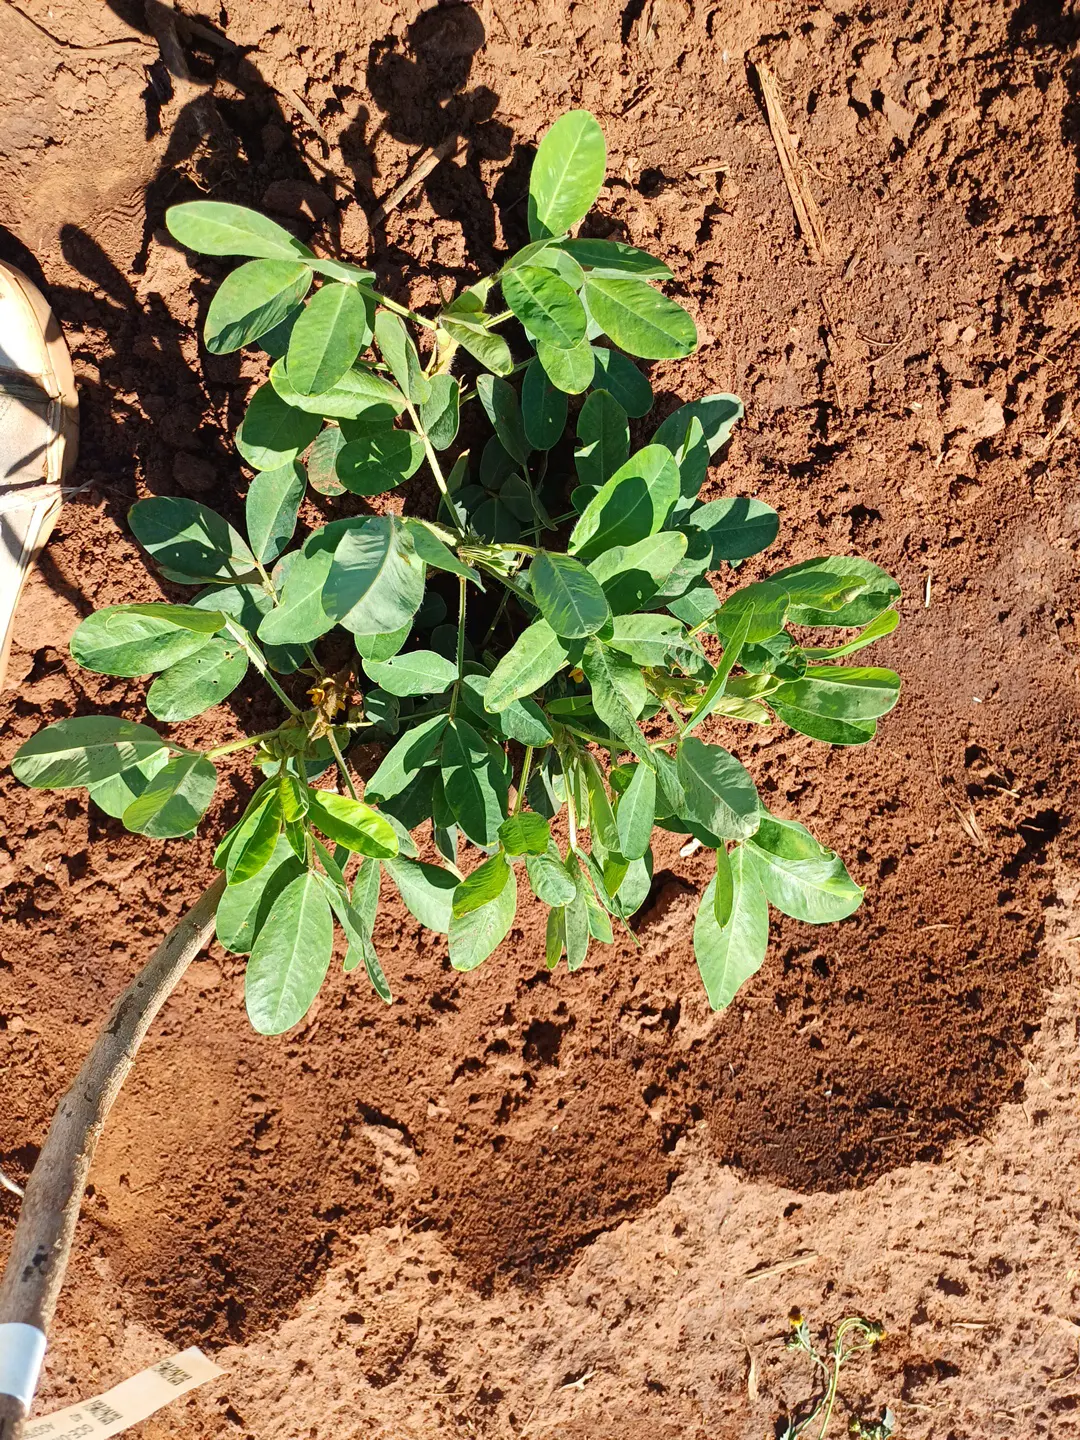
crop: groundnut
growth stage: flowering
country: Kenya
